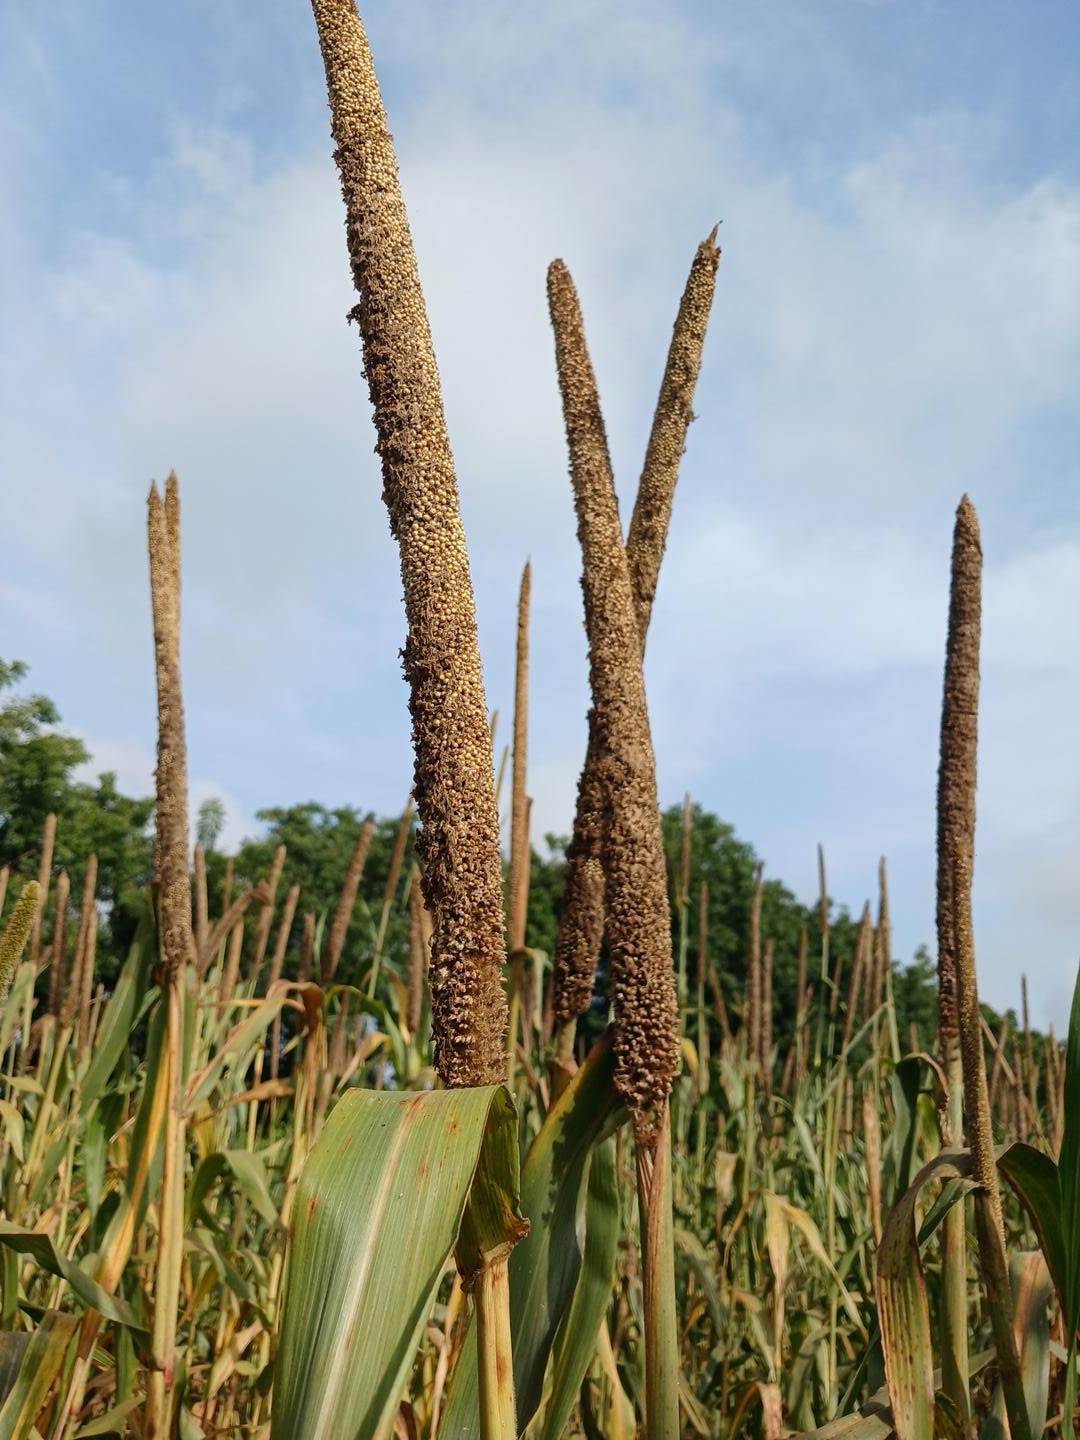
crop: pearl millet
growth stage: maturity
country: Senegal
